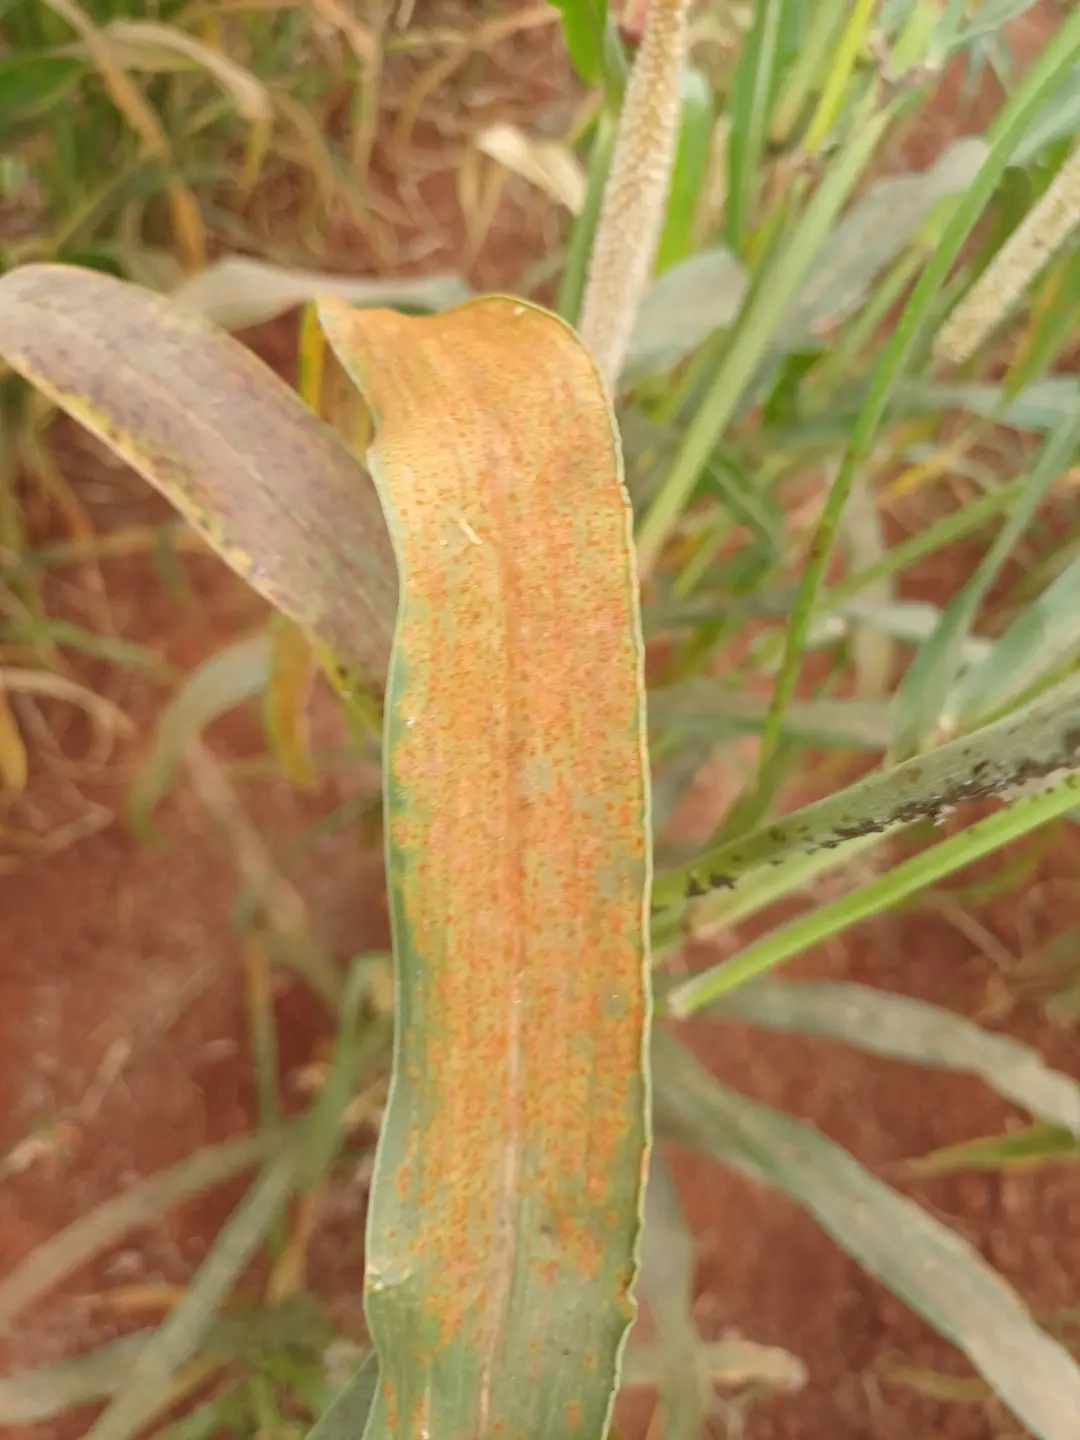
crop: pearl millet
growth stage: filling grain
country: Kenya
